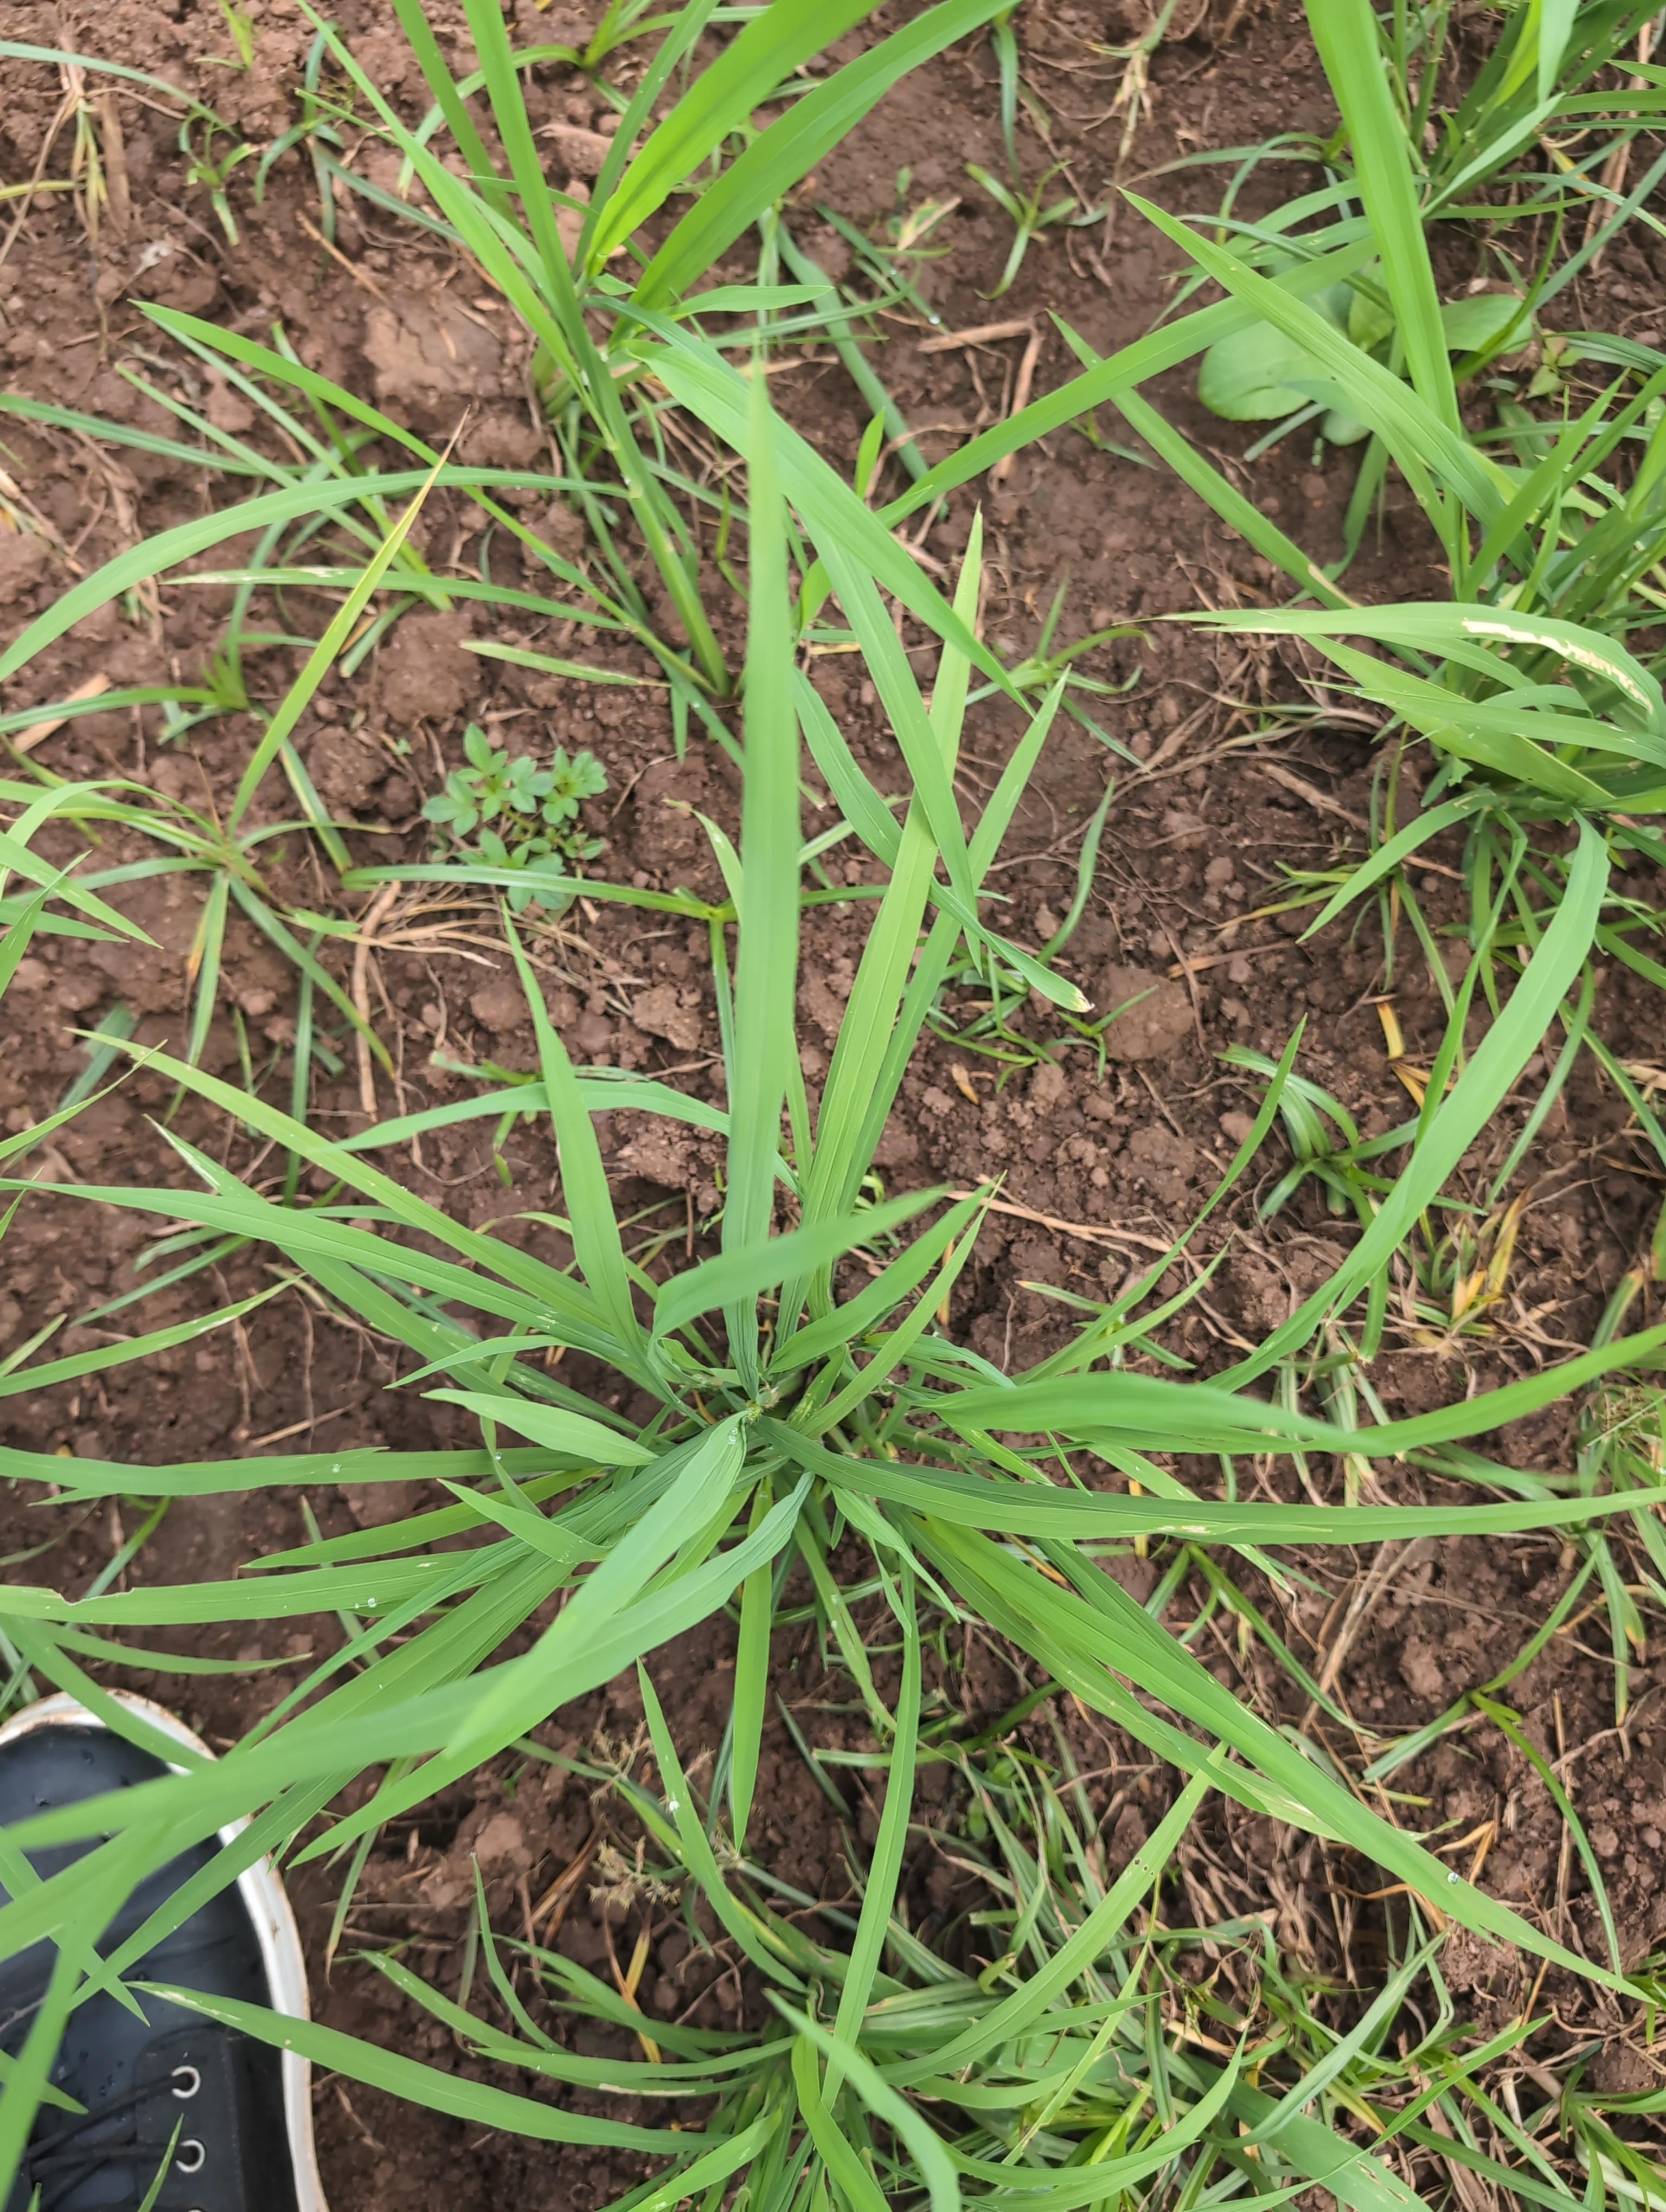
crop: rice
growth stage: tillering
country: Côte d'Ivoire
